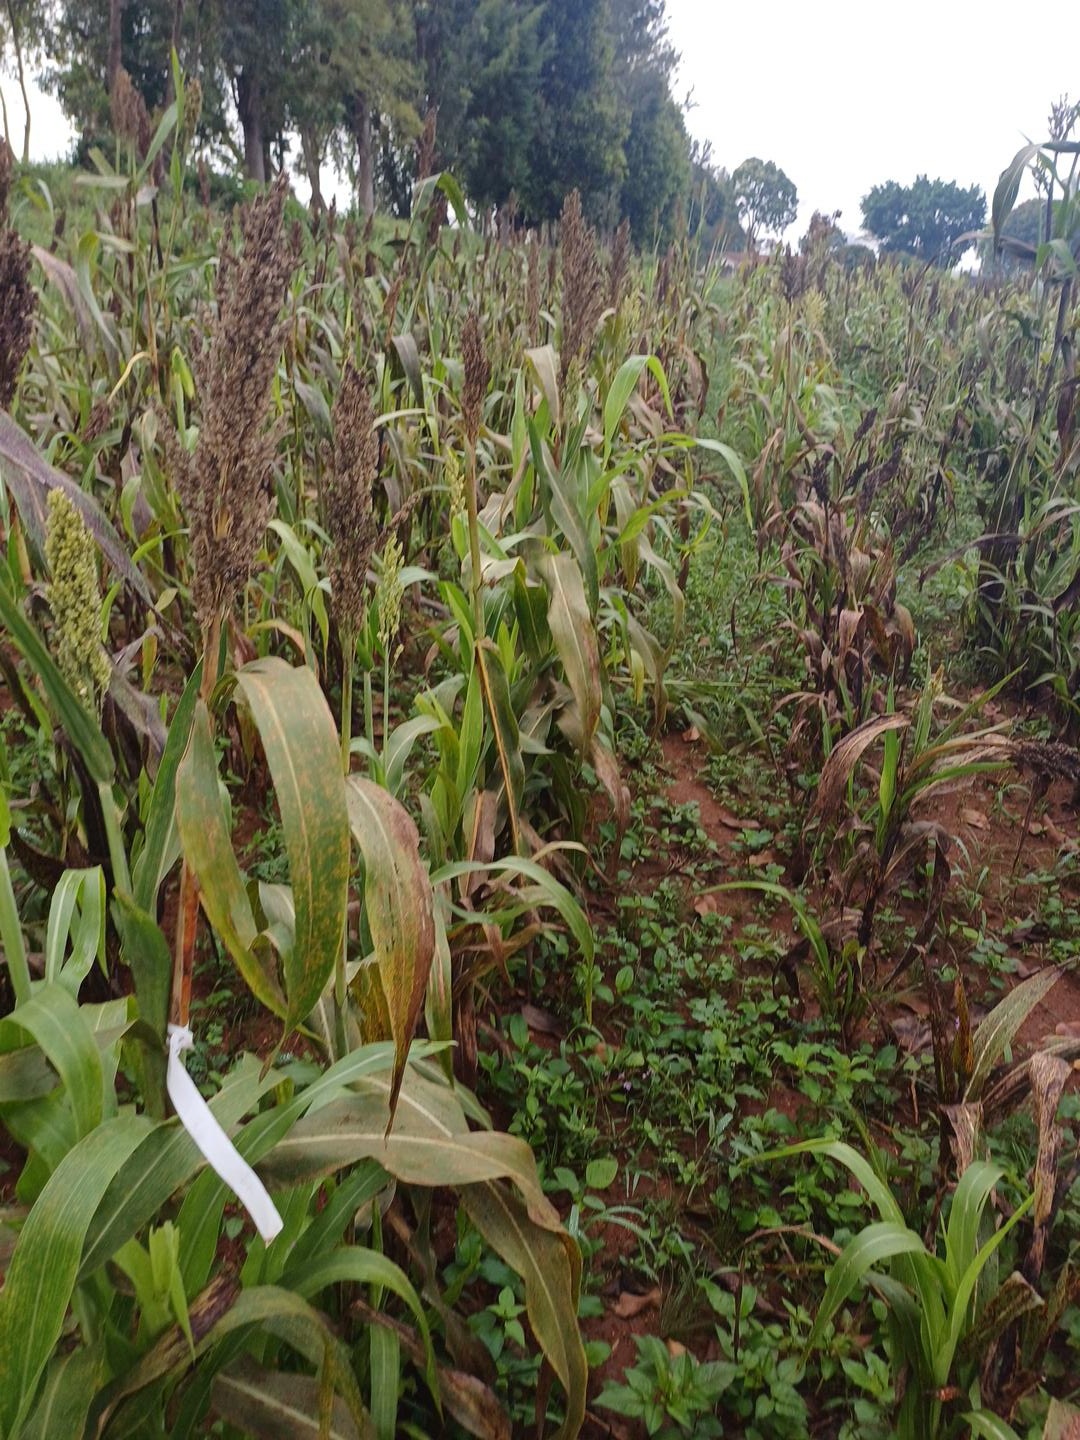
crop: sorghum
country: Kenya
